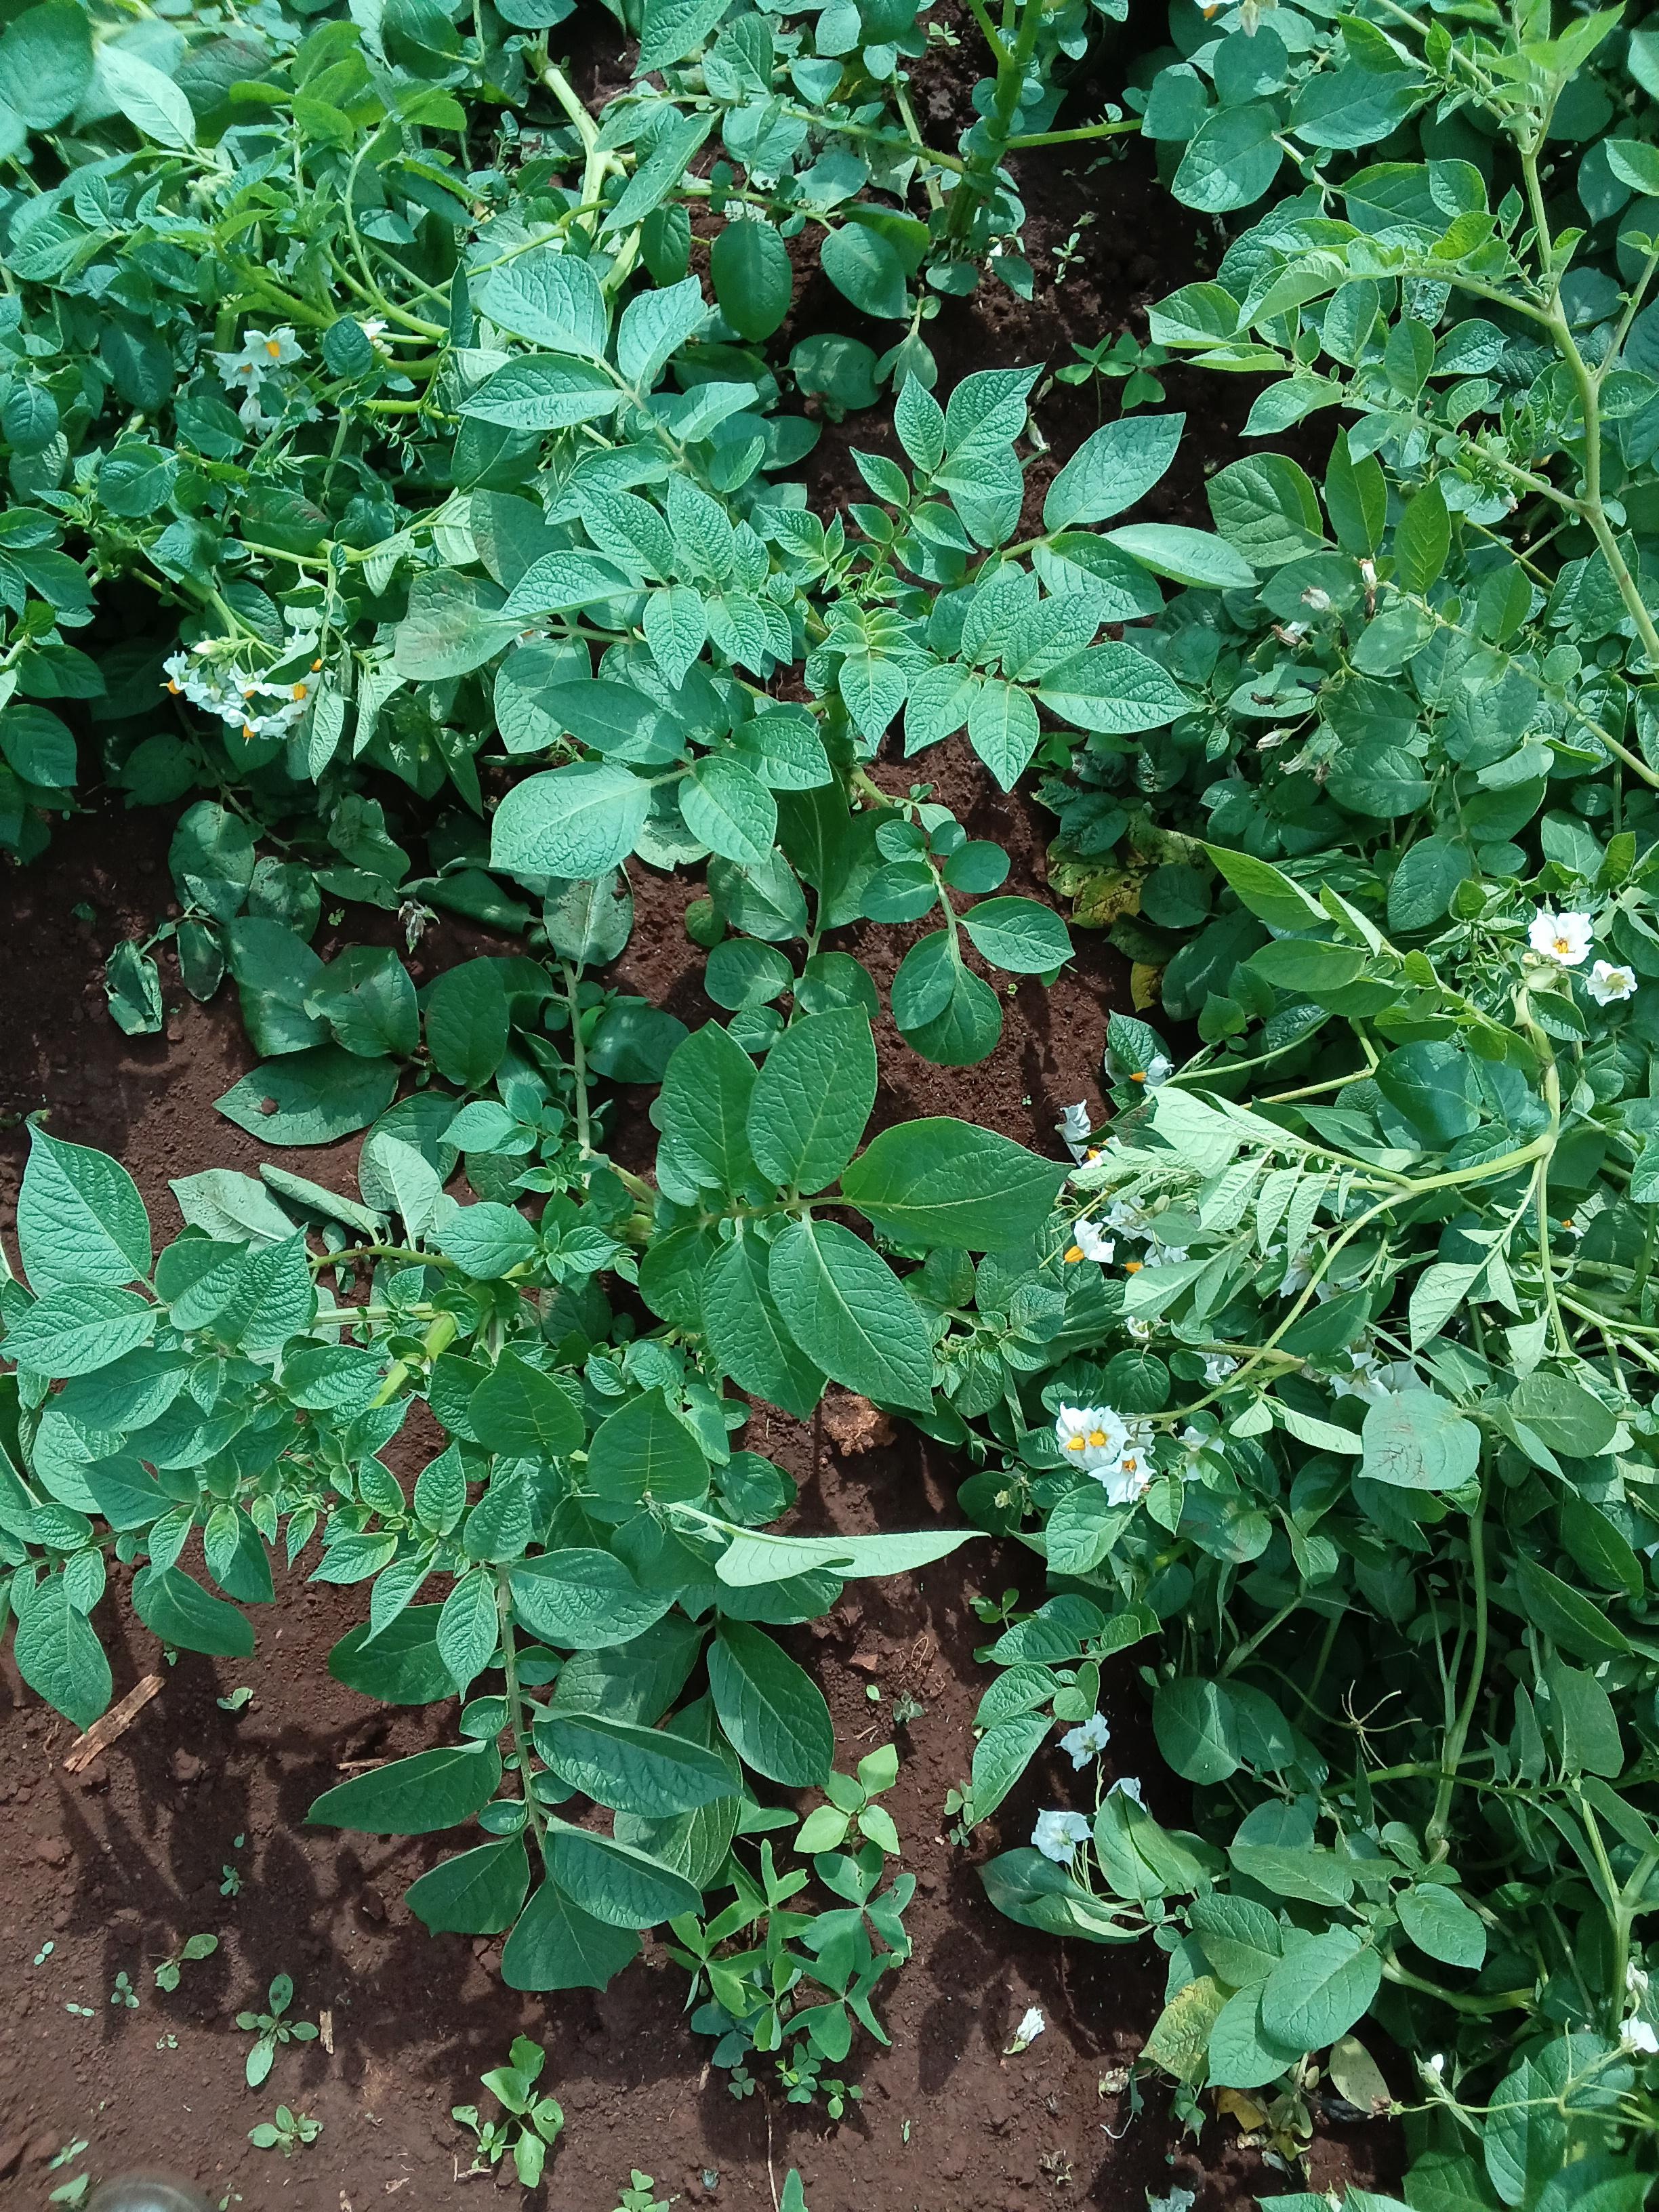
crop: potato
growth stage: flowering
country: Kenya
